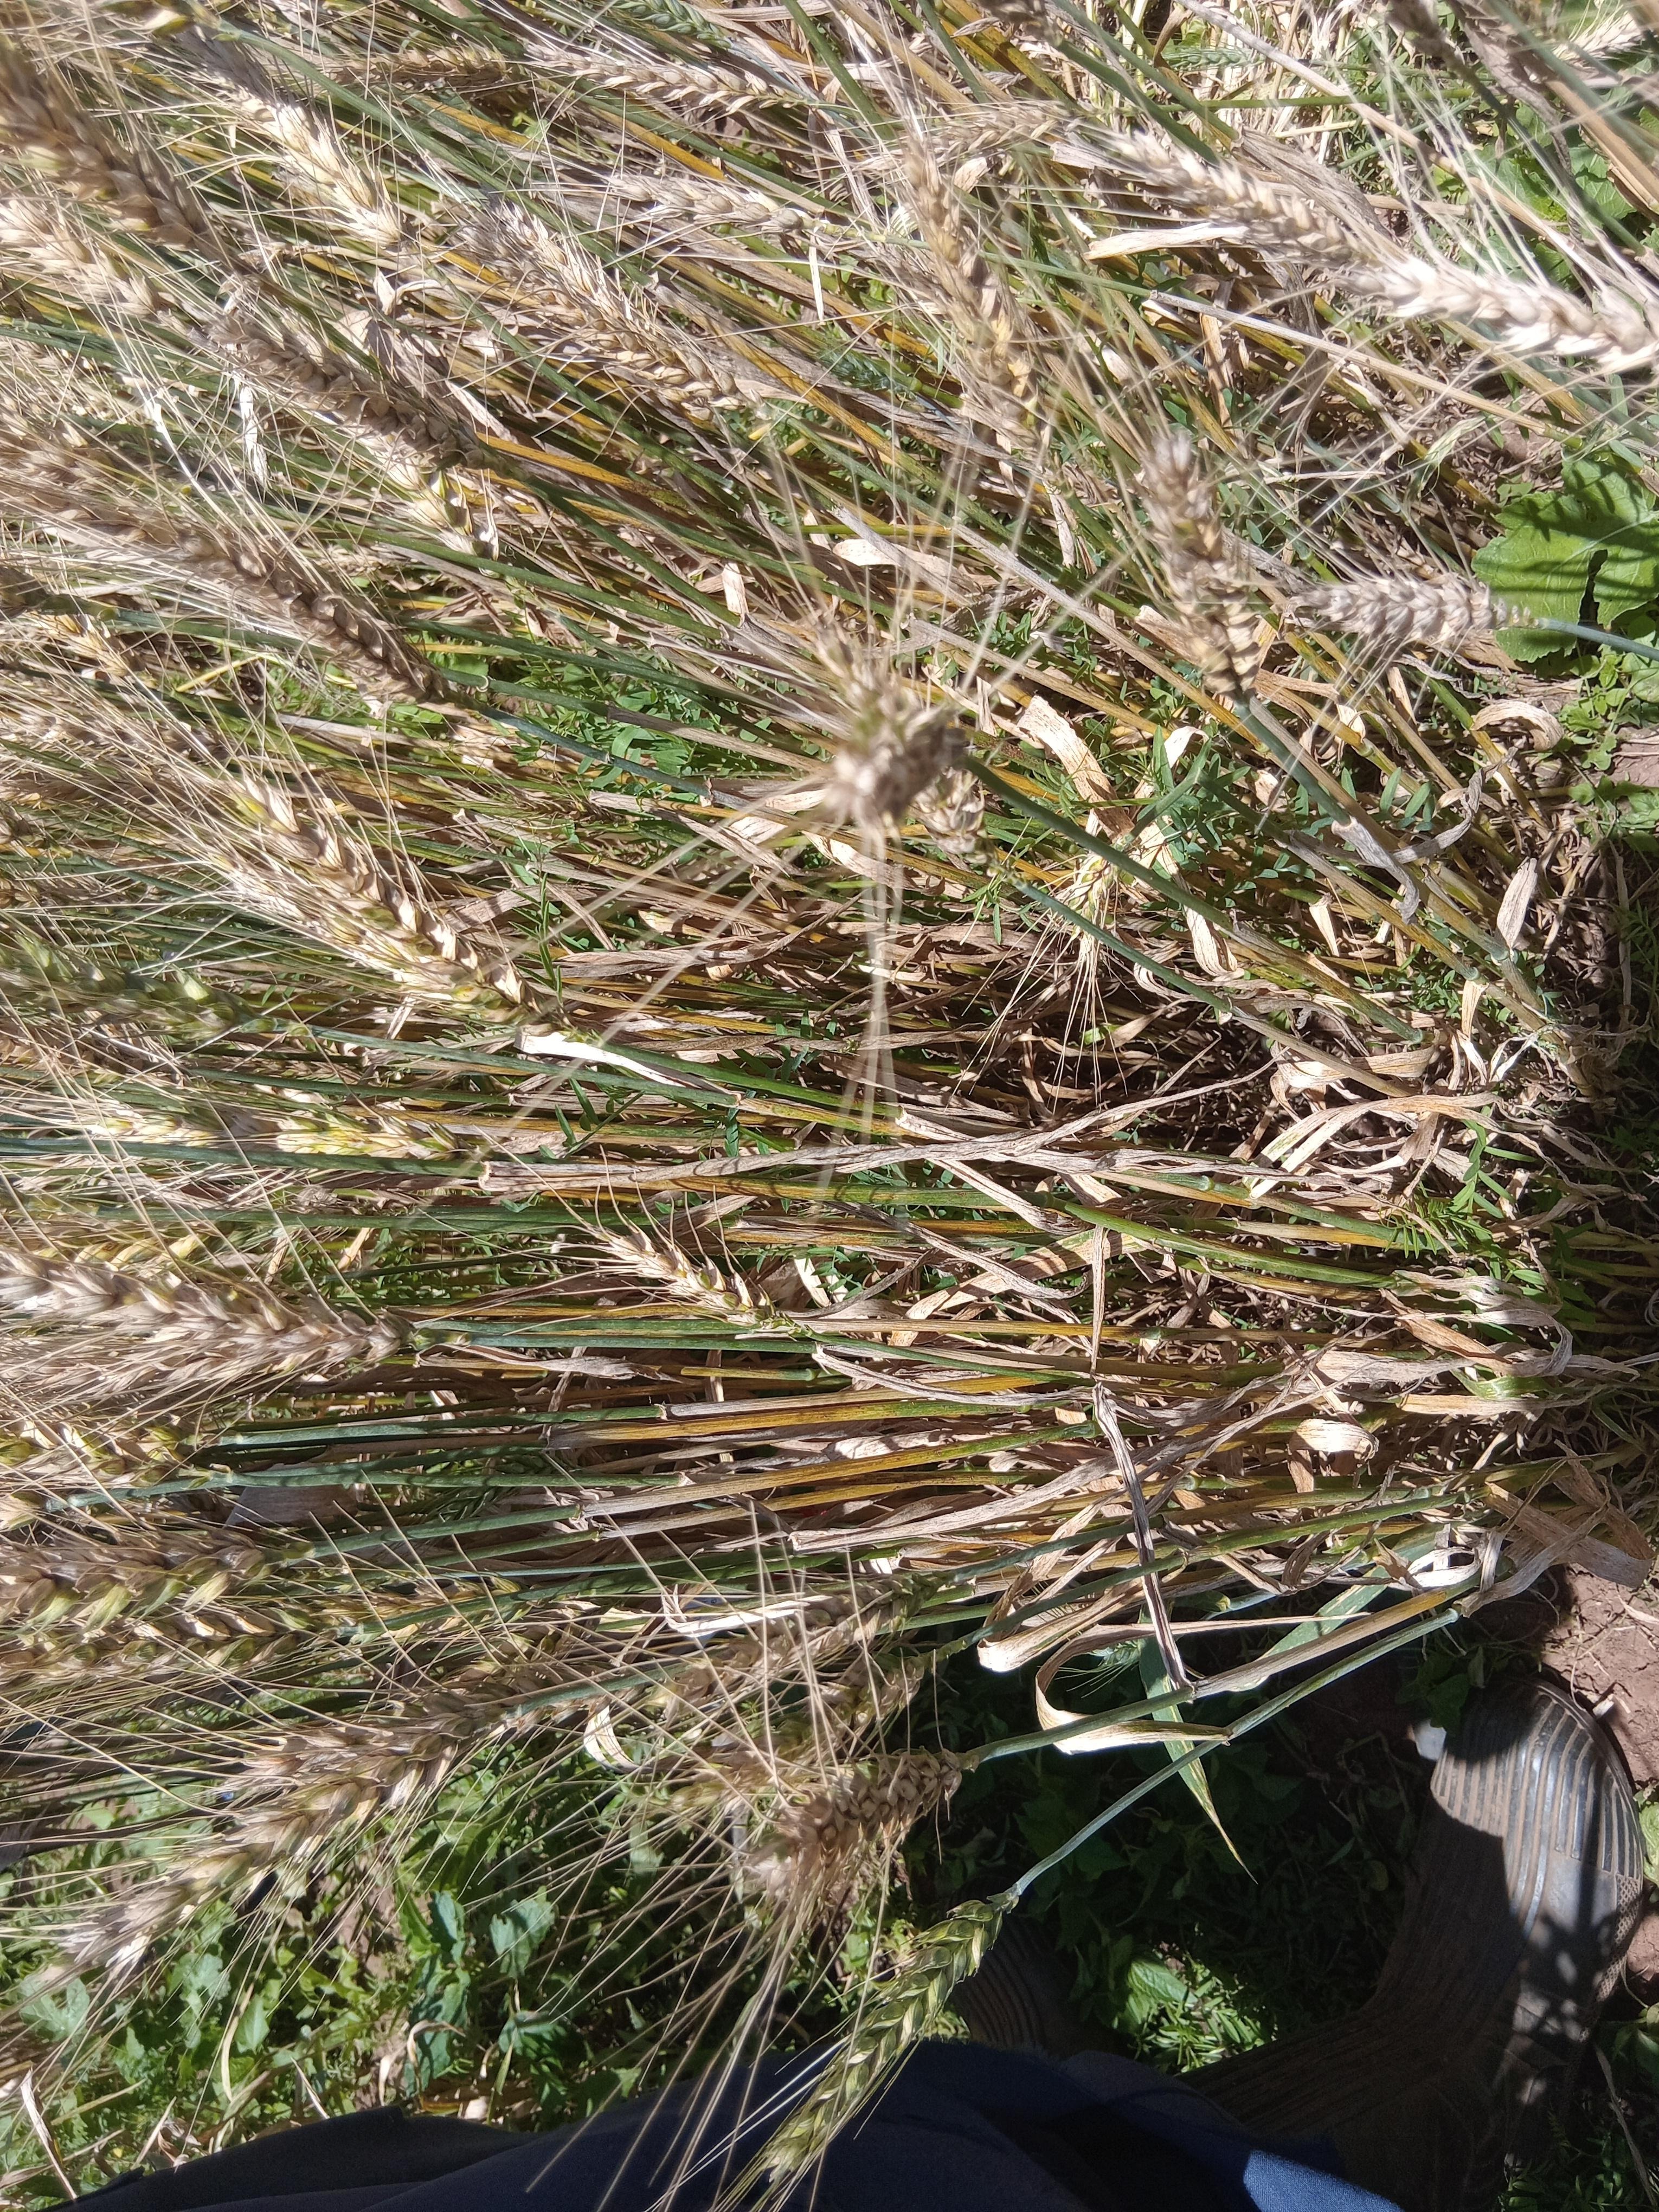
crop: wheat
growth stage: maturity
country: Kenya
